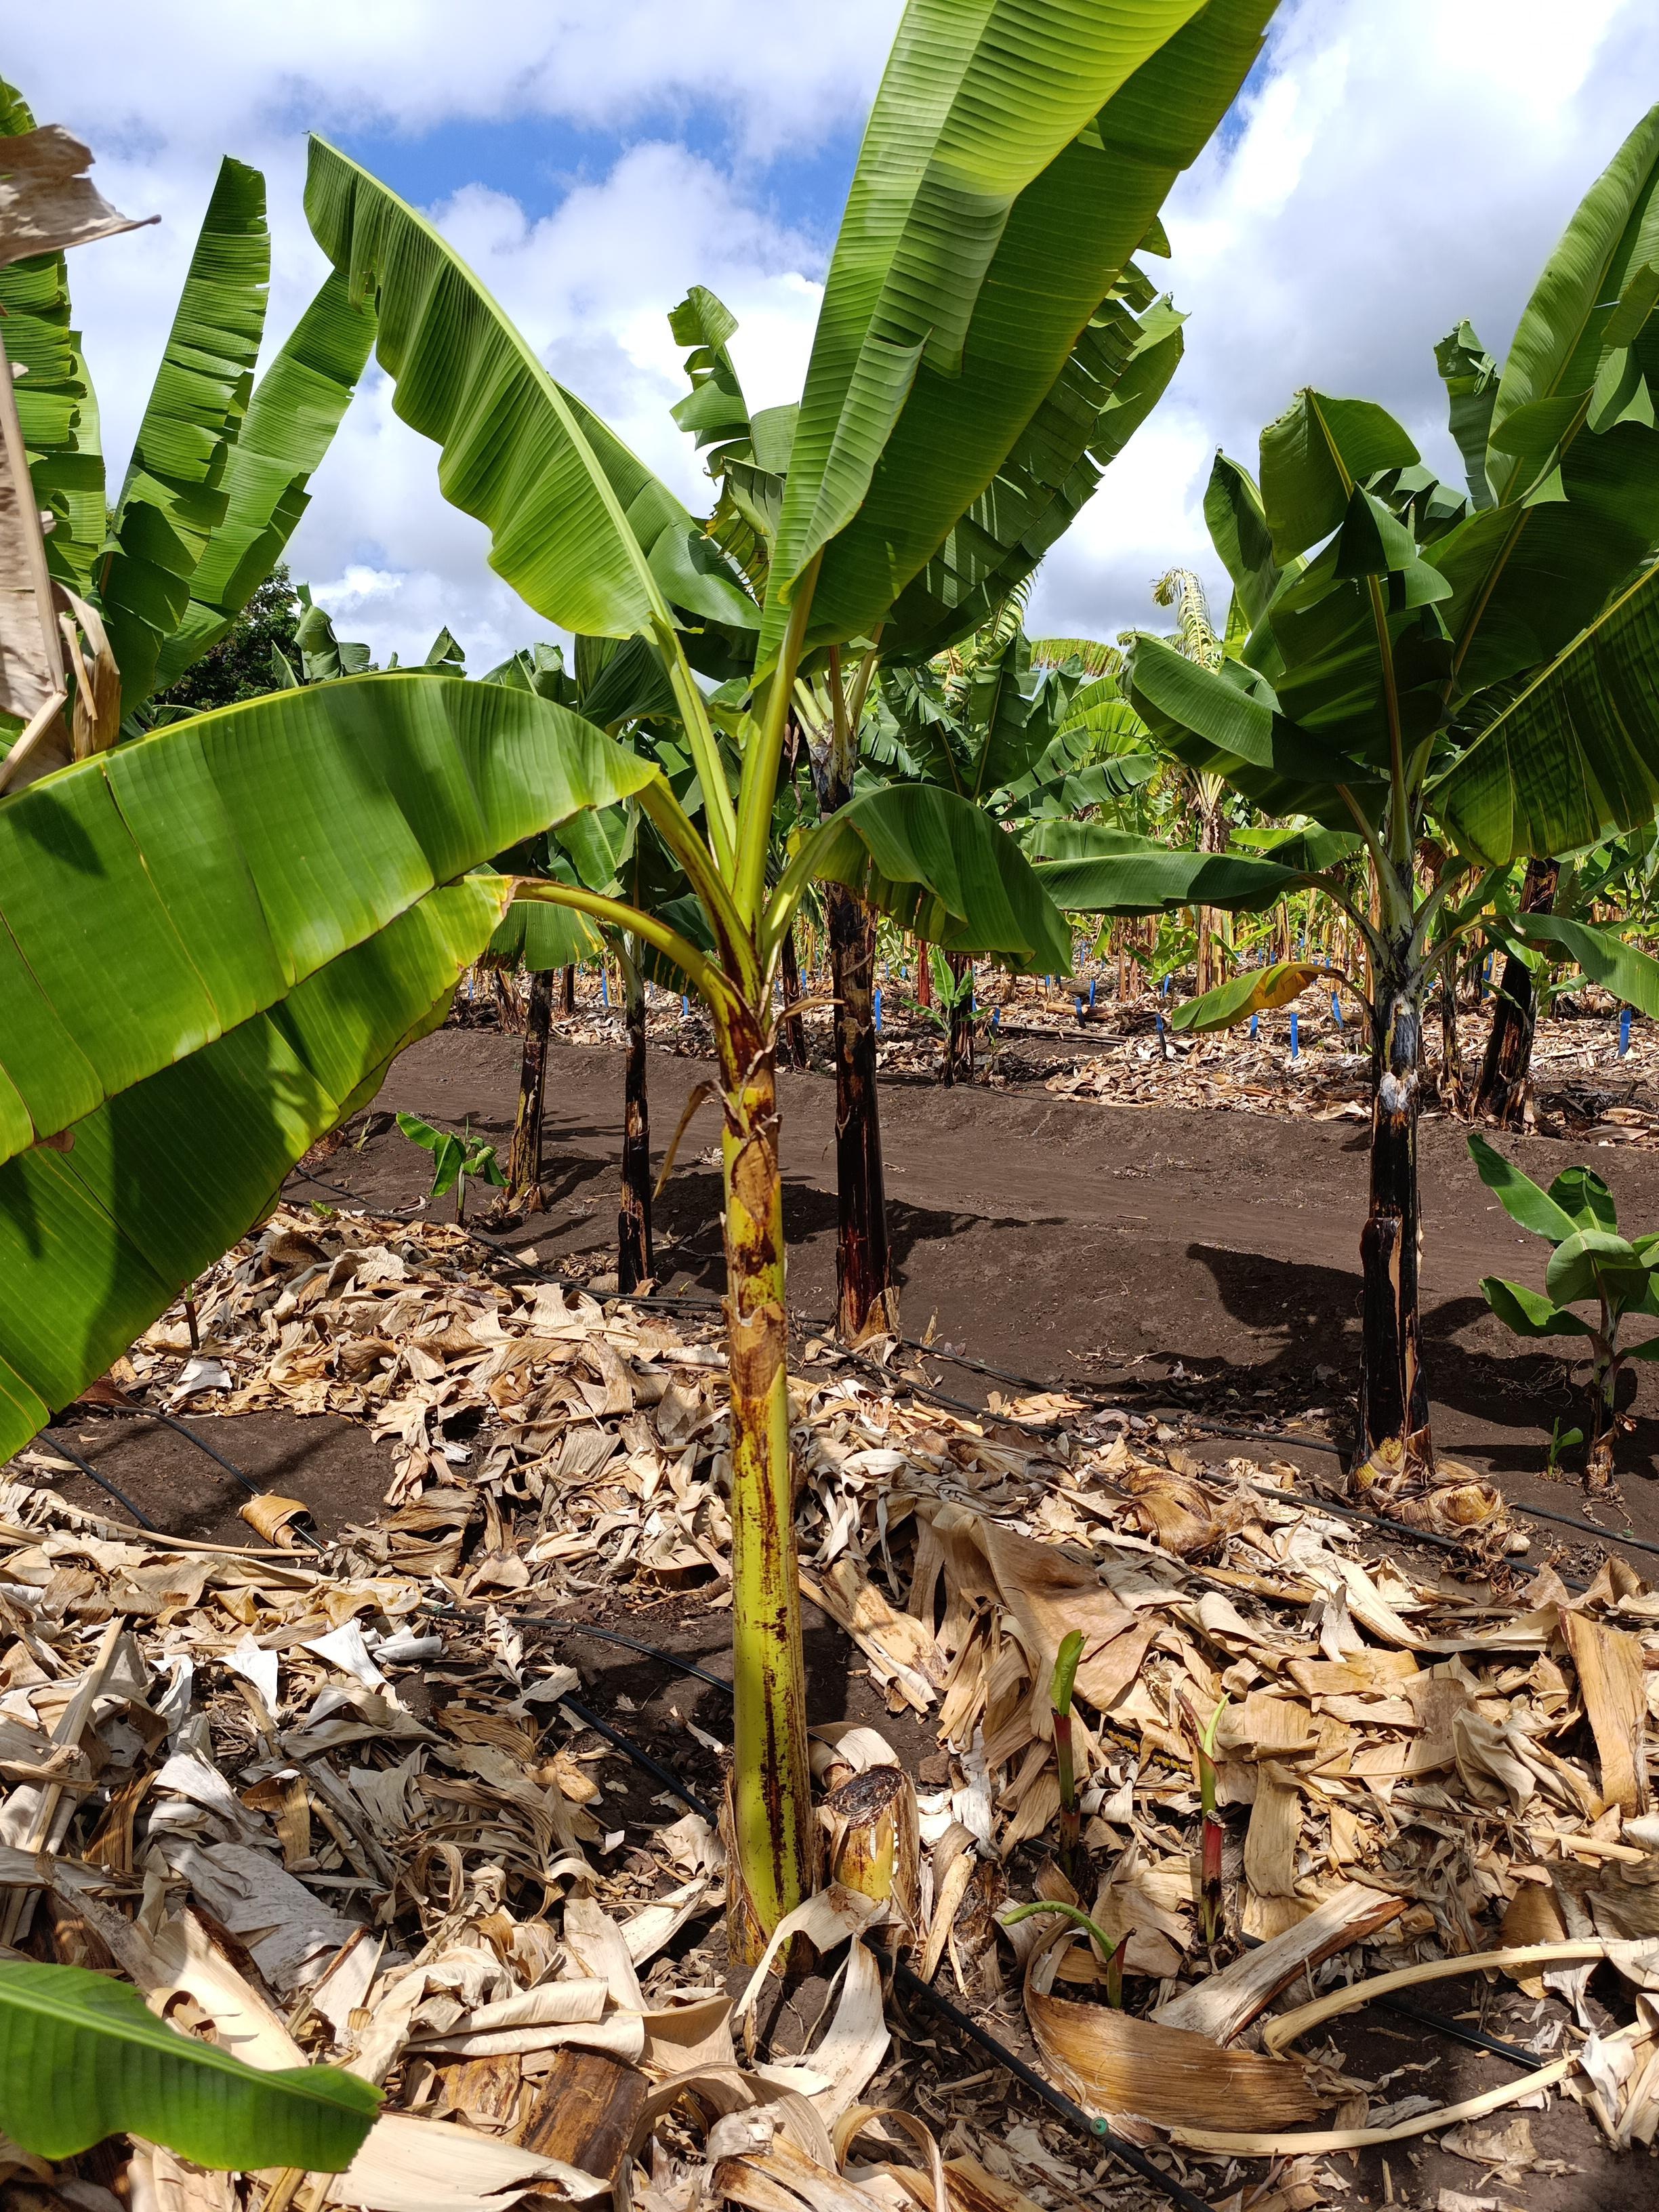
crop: banana
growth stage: vegetative
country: Tanzania
